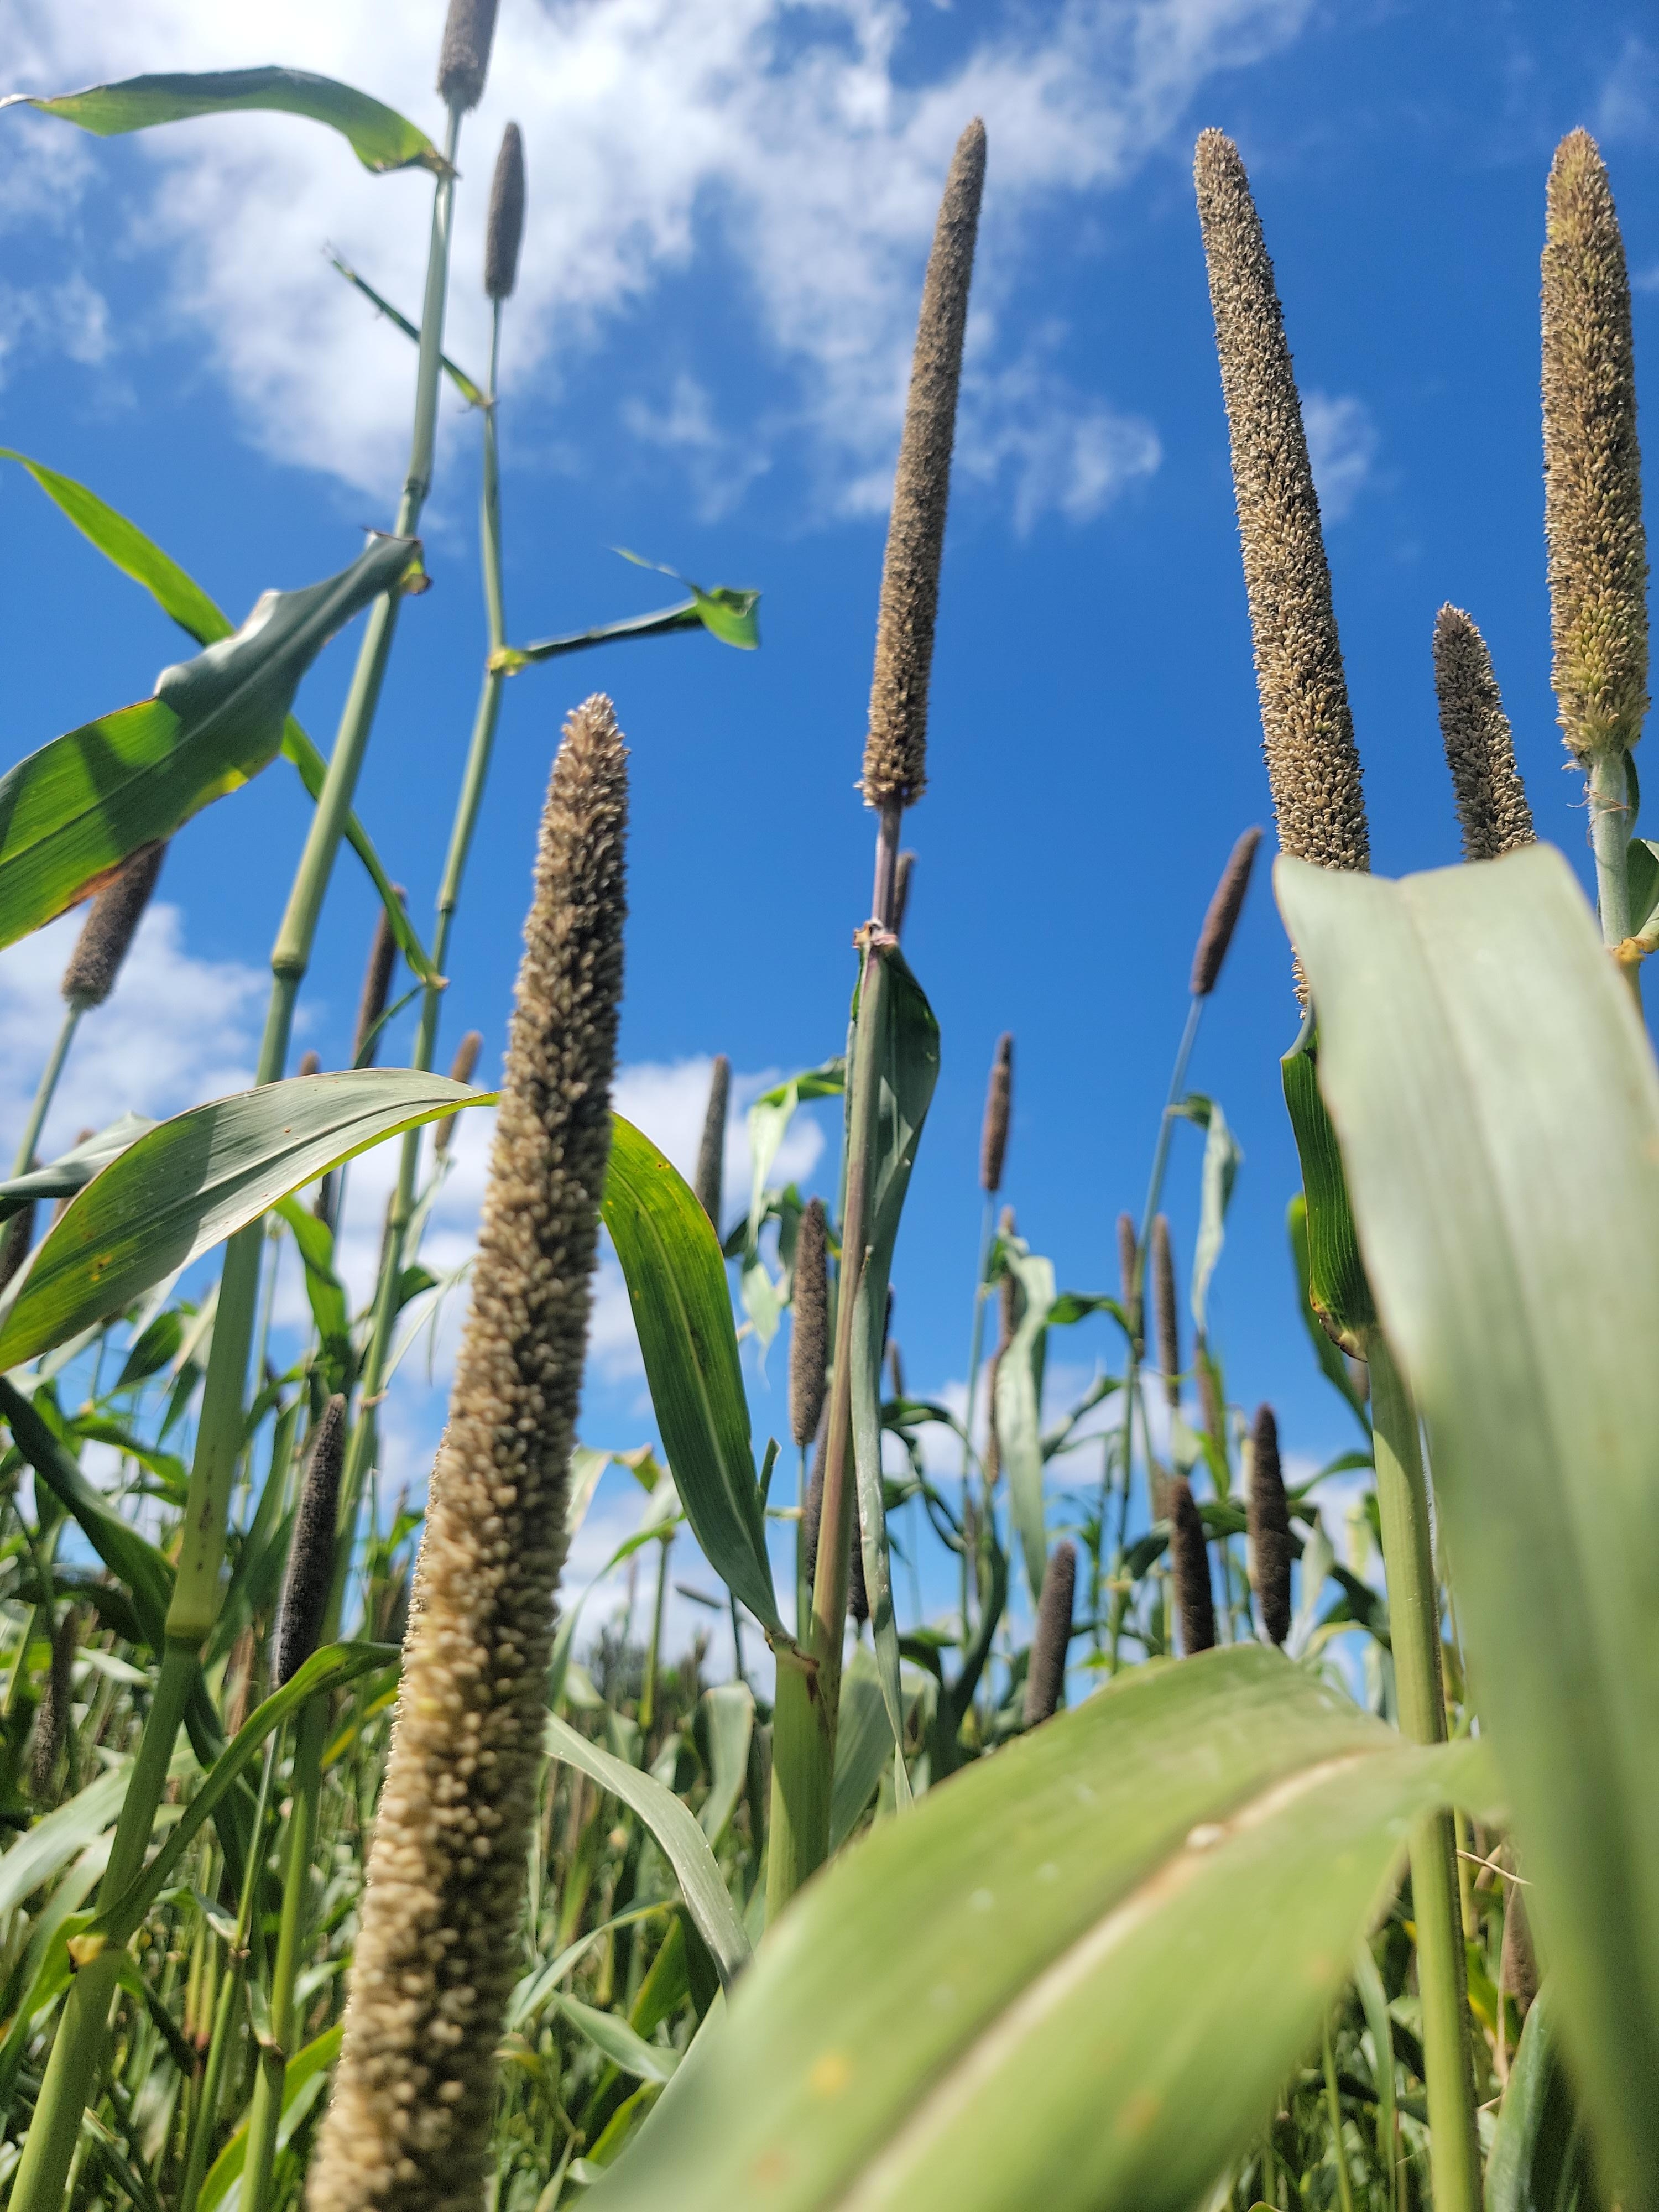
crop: pearl millet
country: Tanzania
